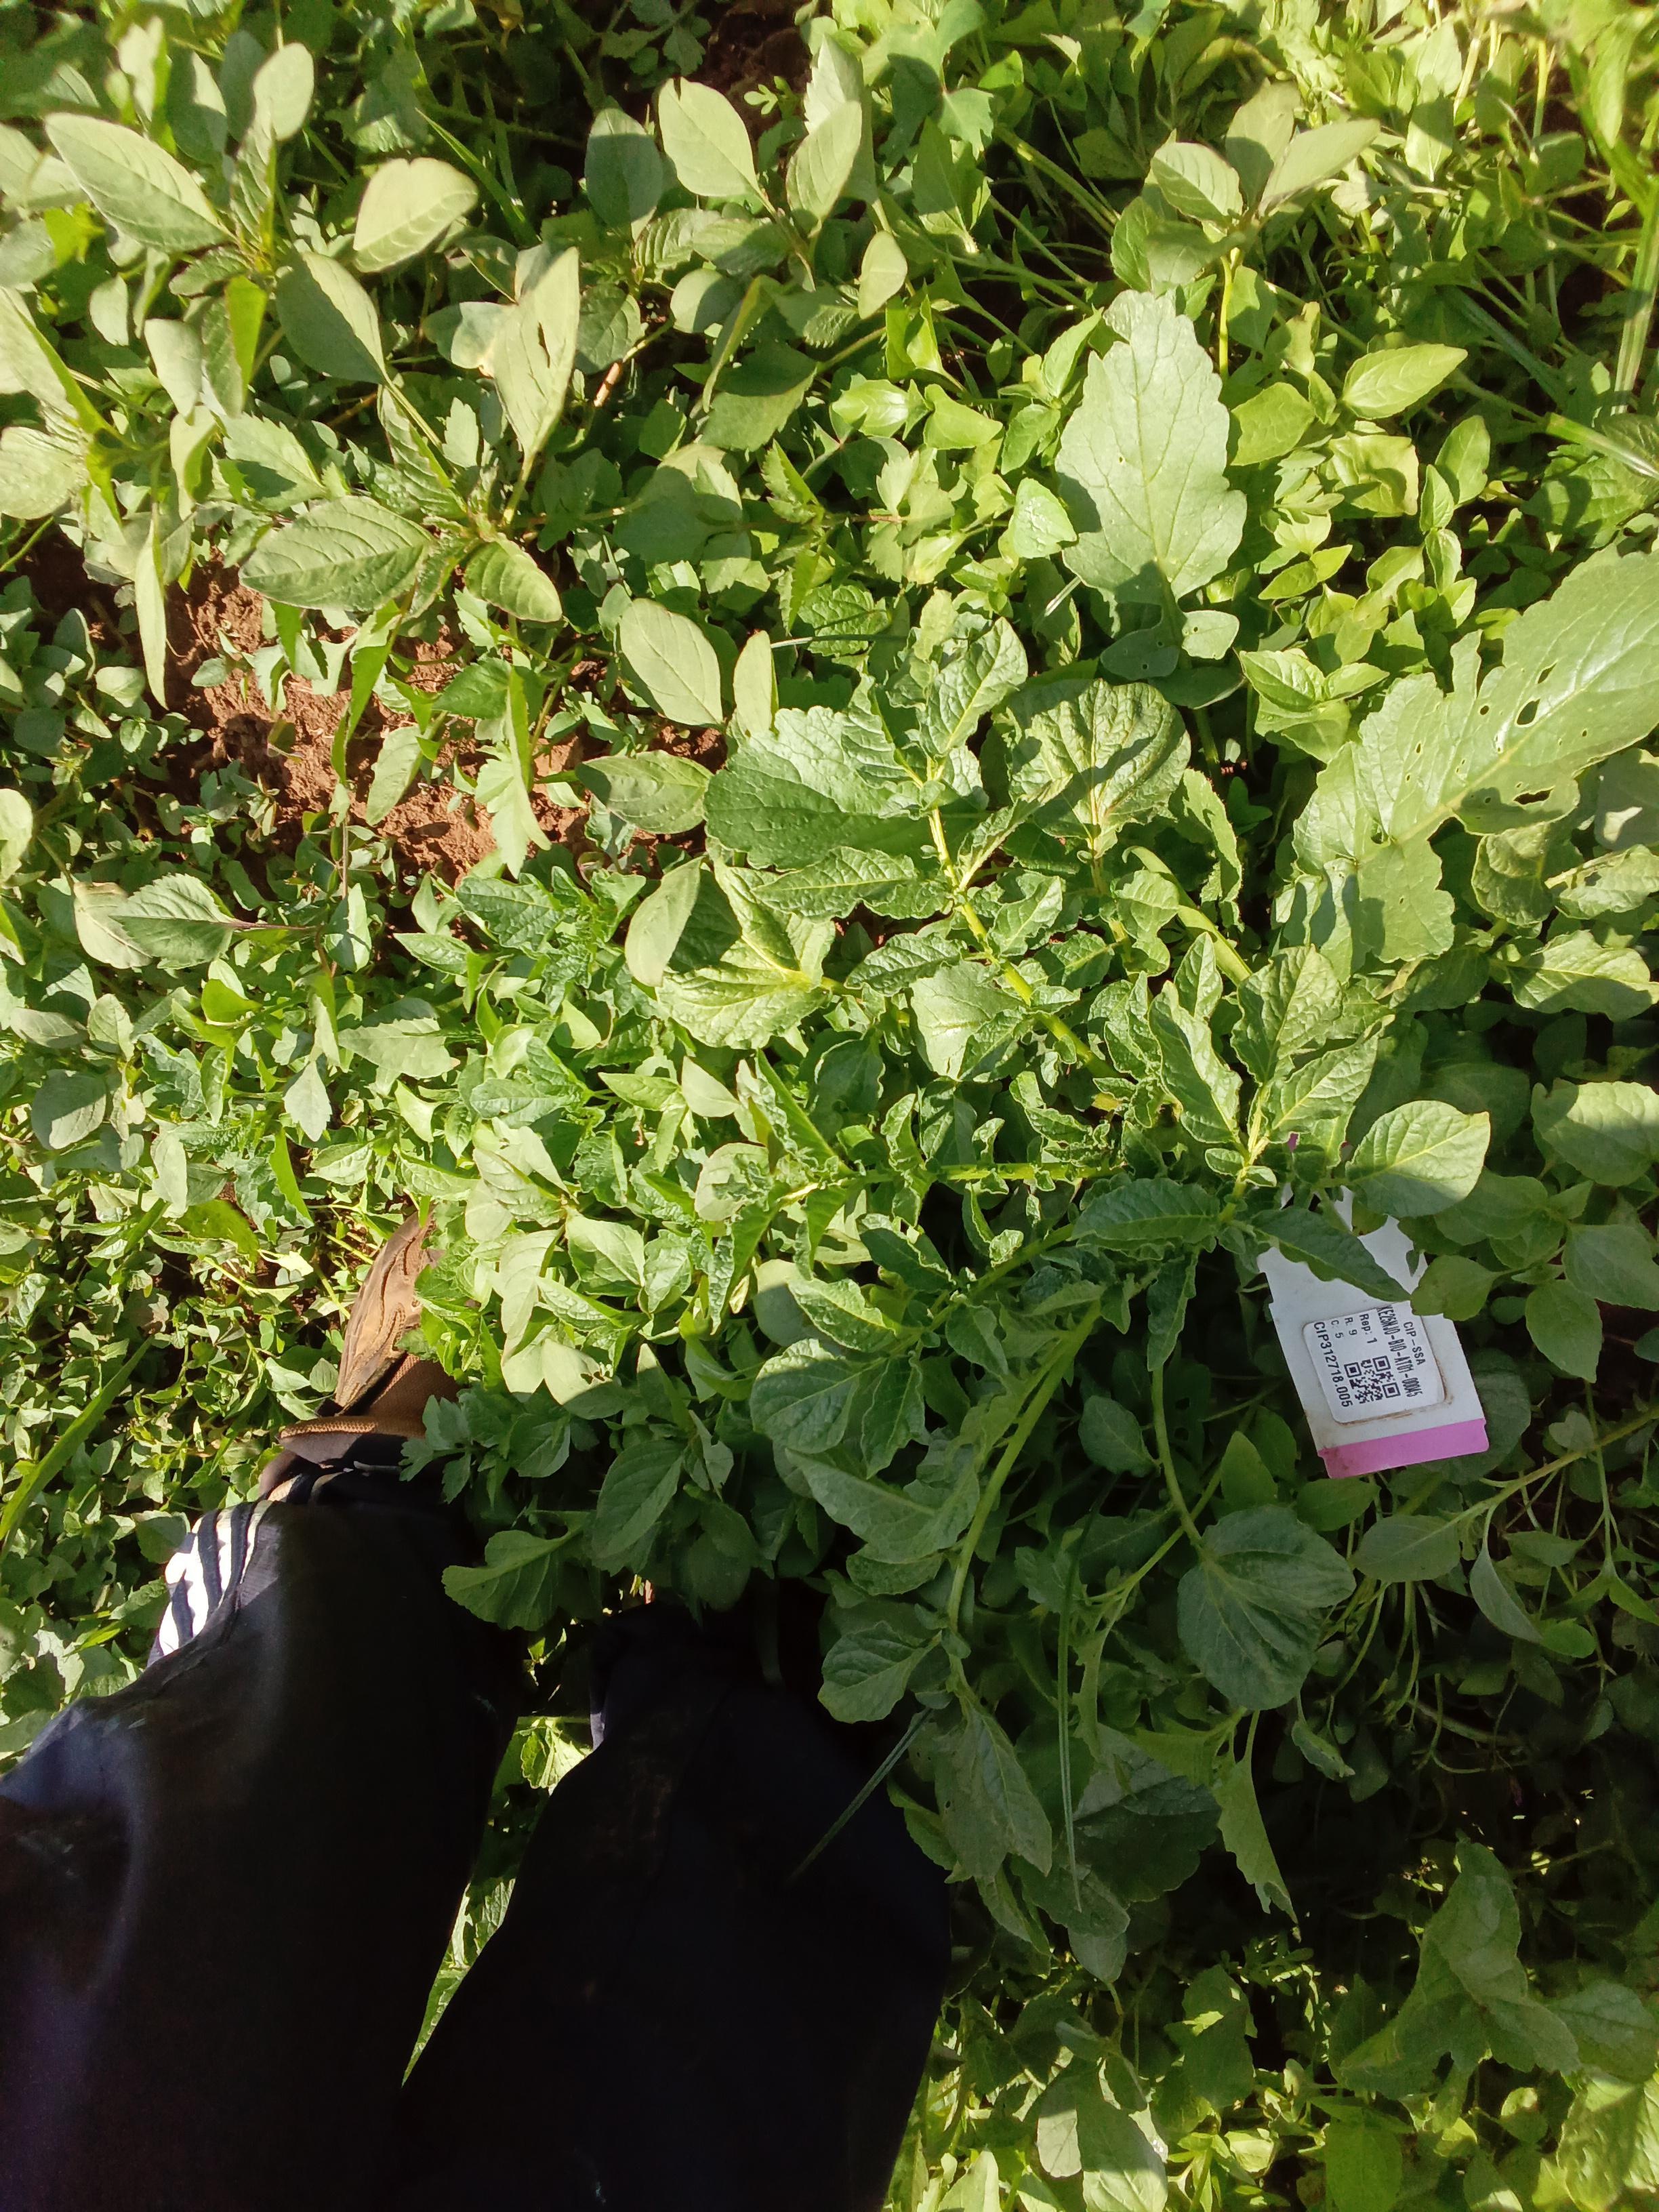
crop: potato
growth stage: vegetative
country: Kenya
